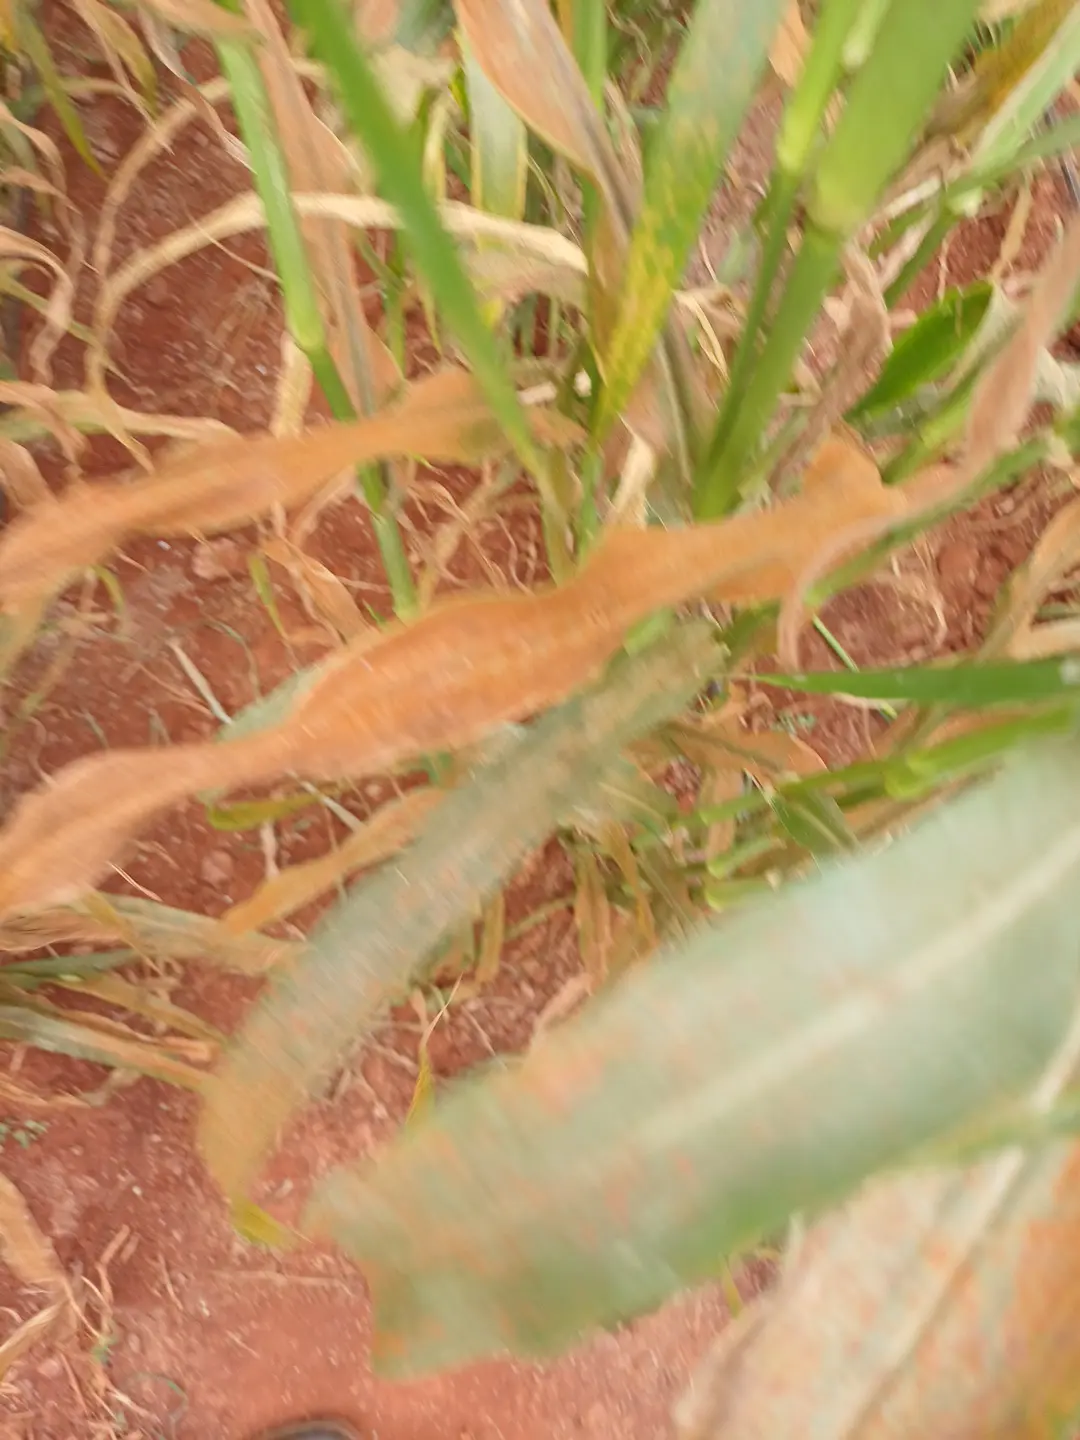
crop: pearl millet
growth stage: filling grain
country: Kenya
